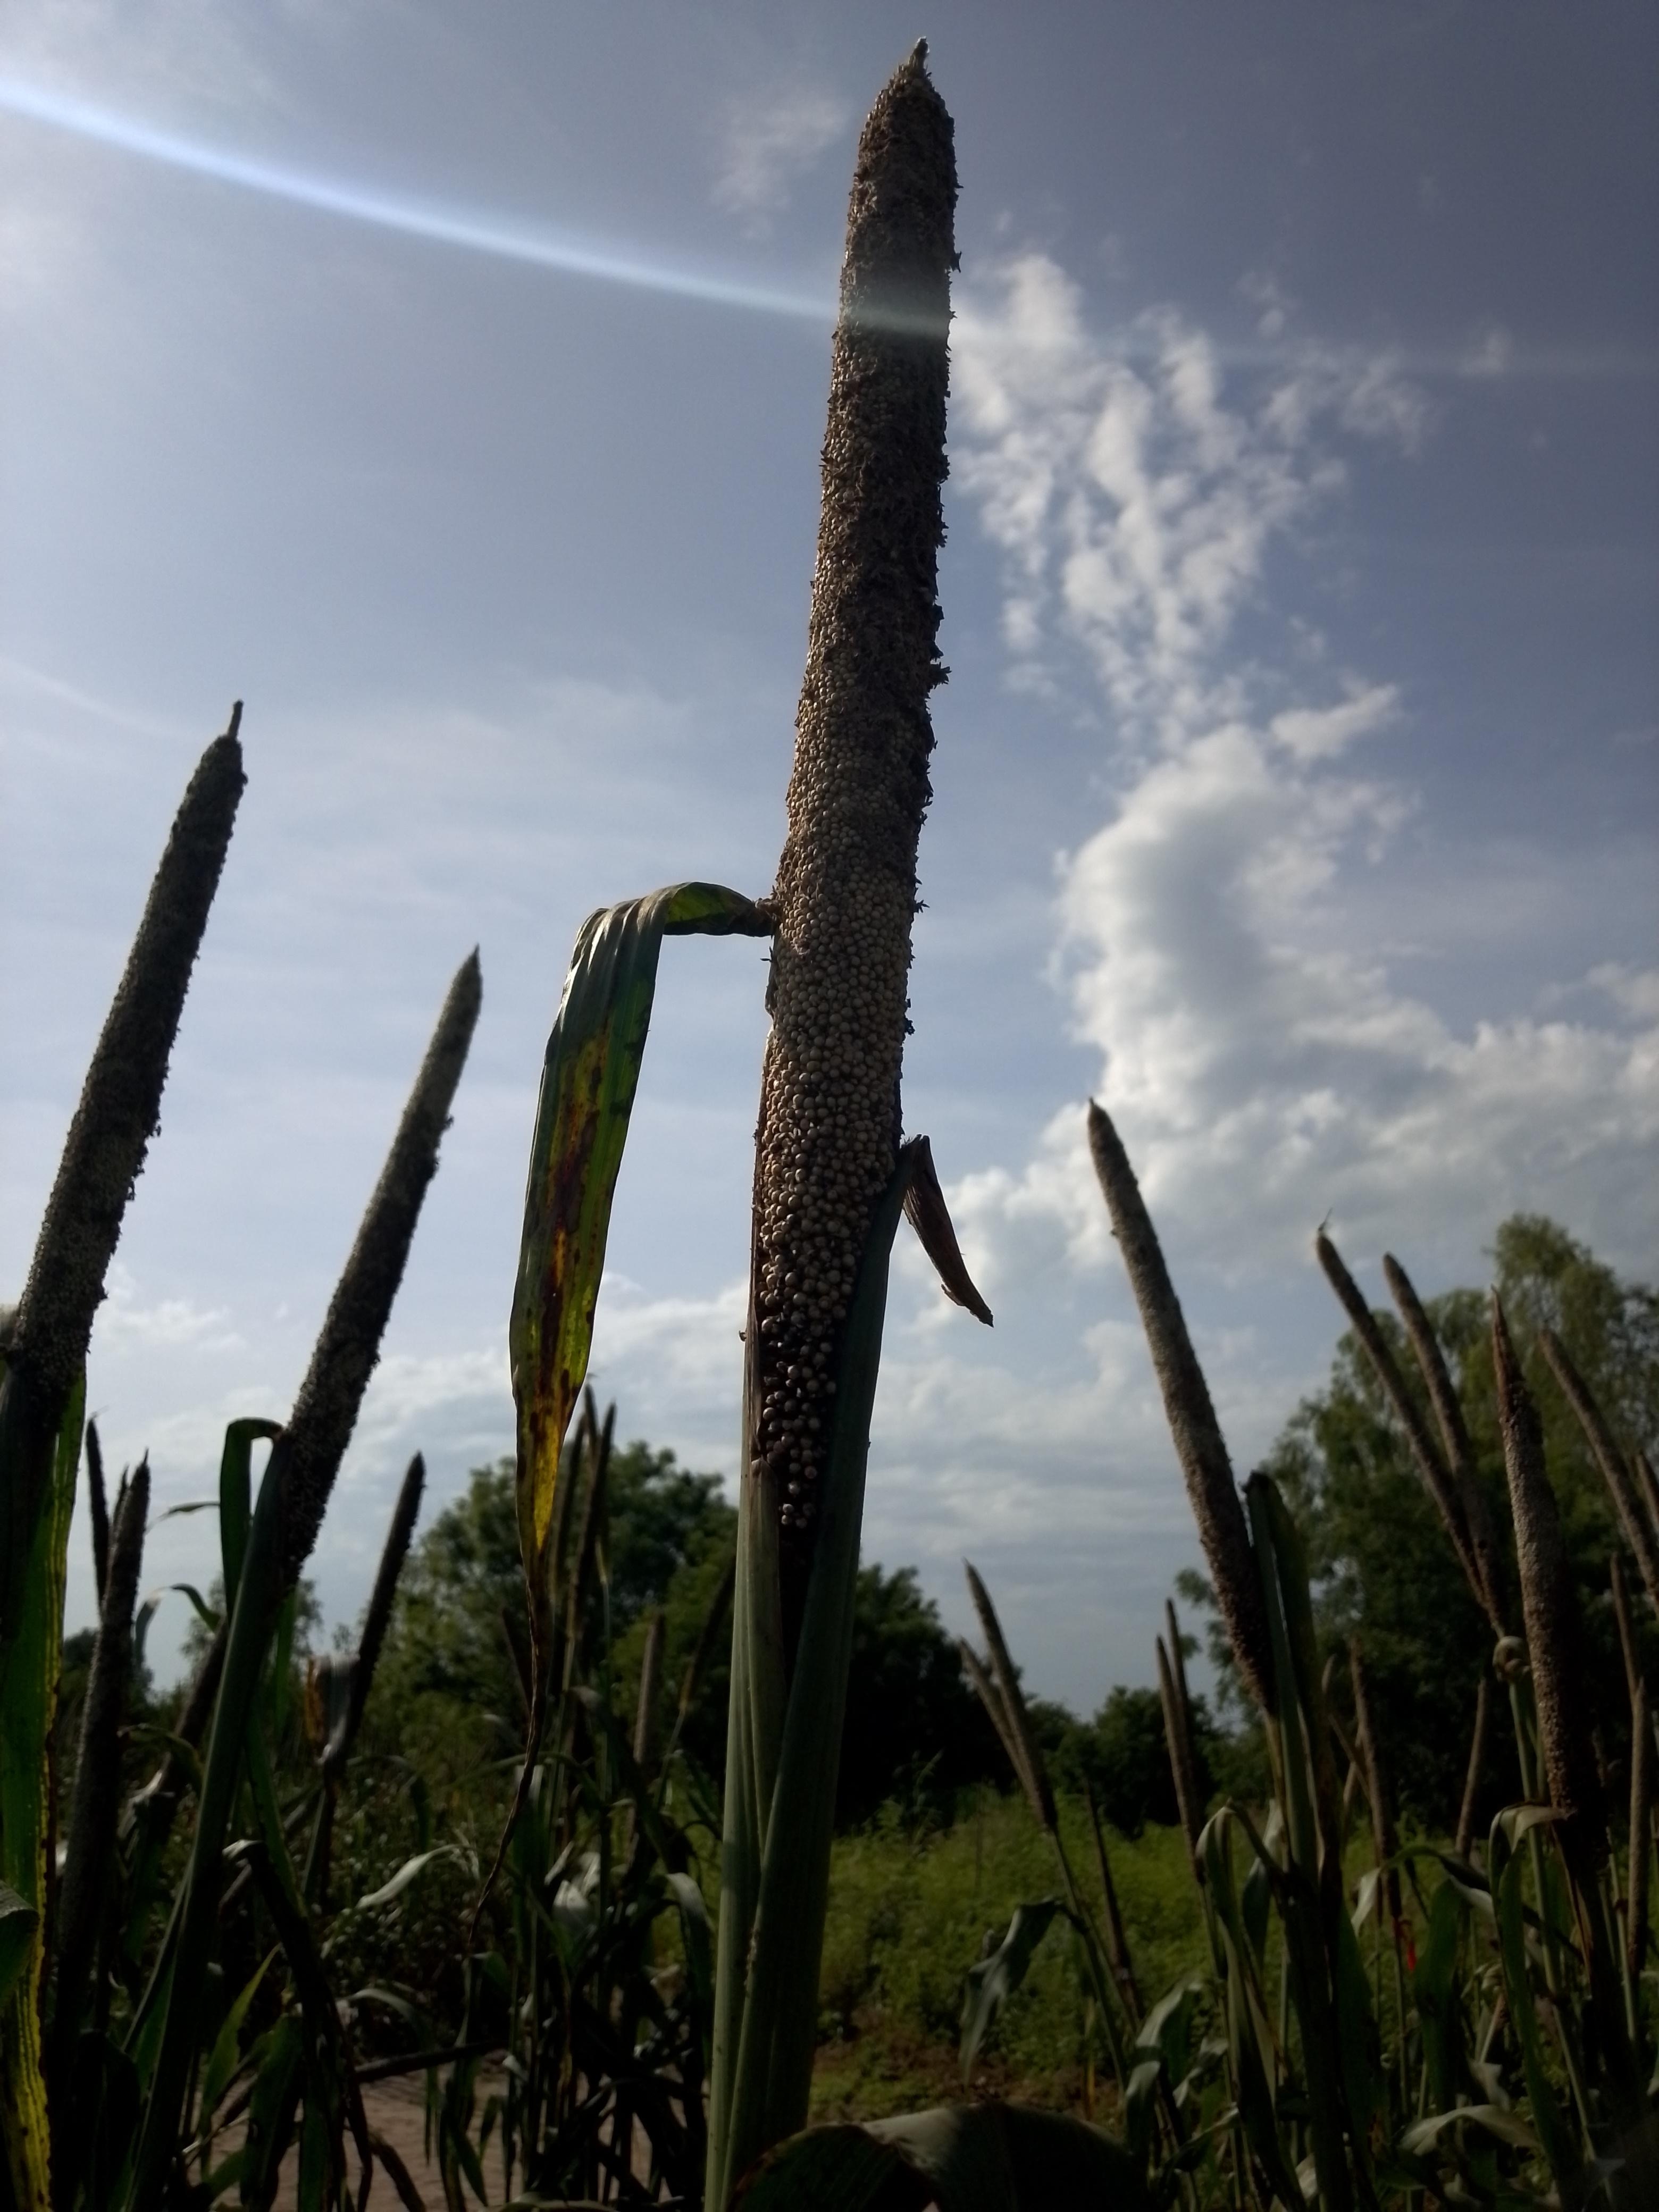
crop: pearl millet
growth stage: filling grain
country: Senegal
